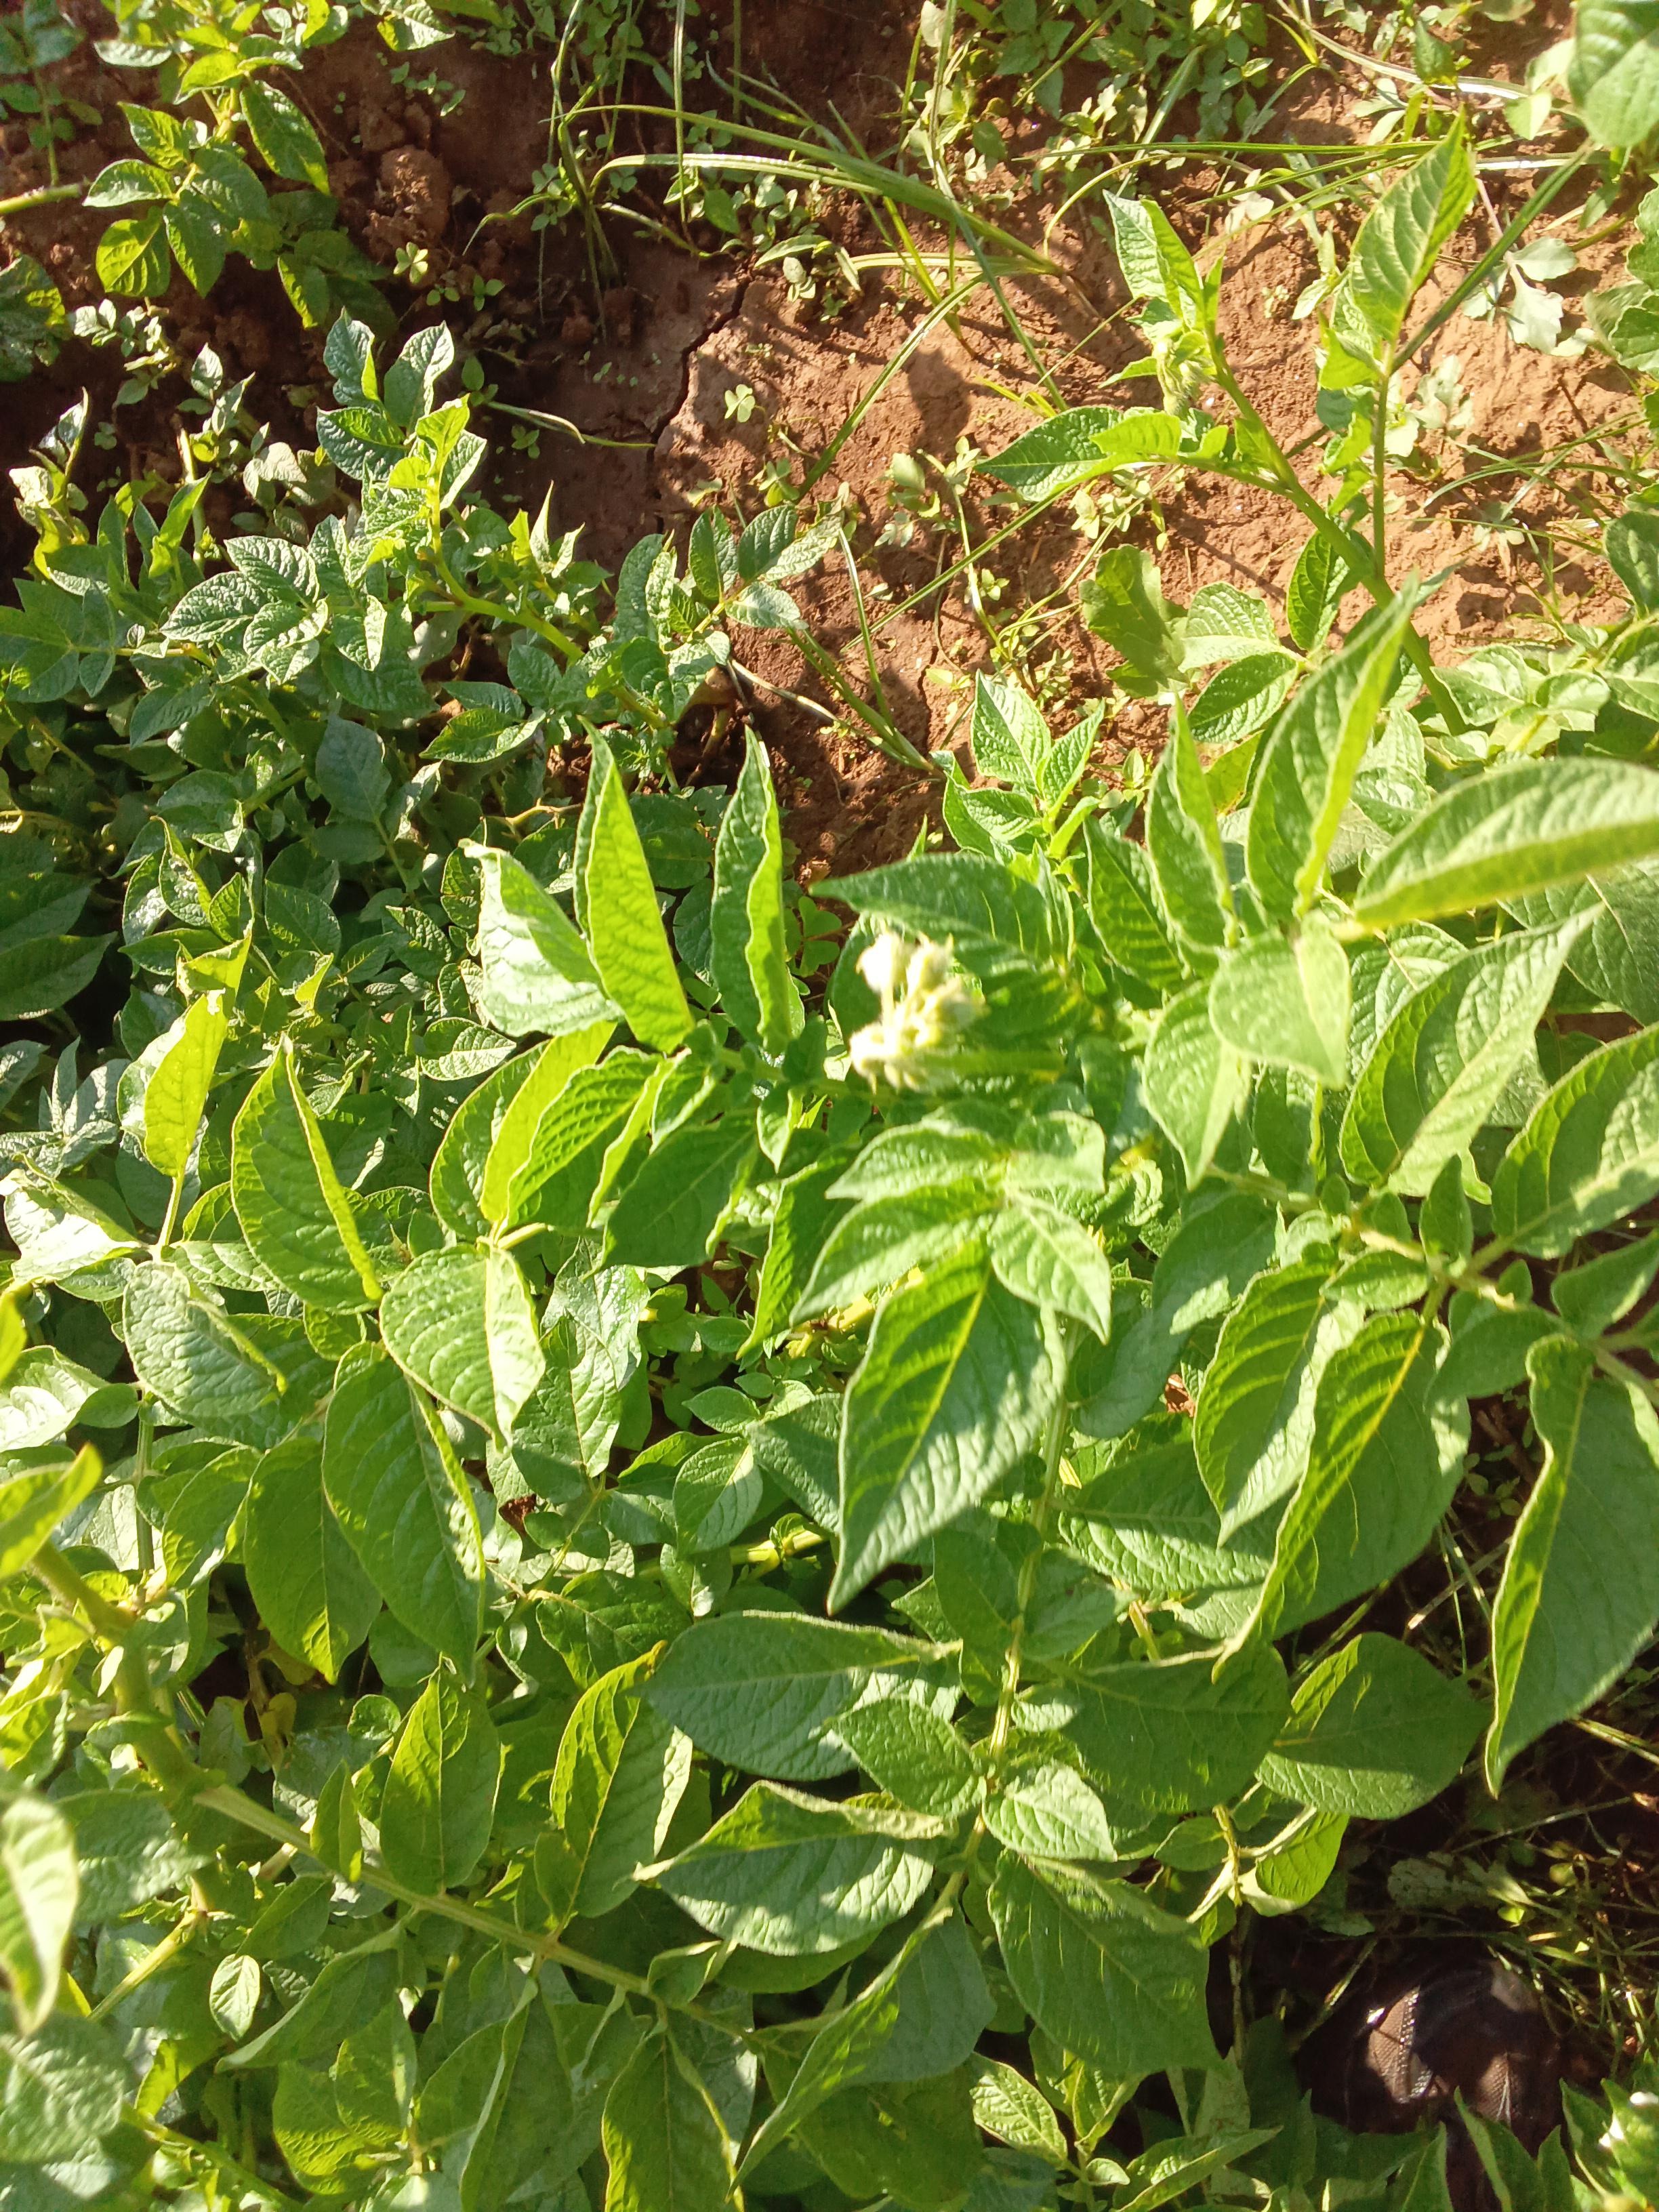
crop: potato
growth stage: flowering
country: Kenya
